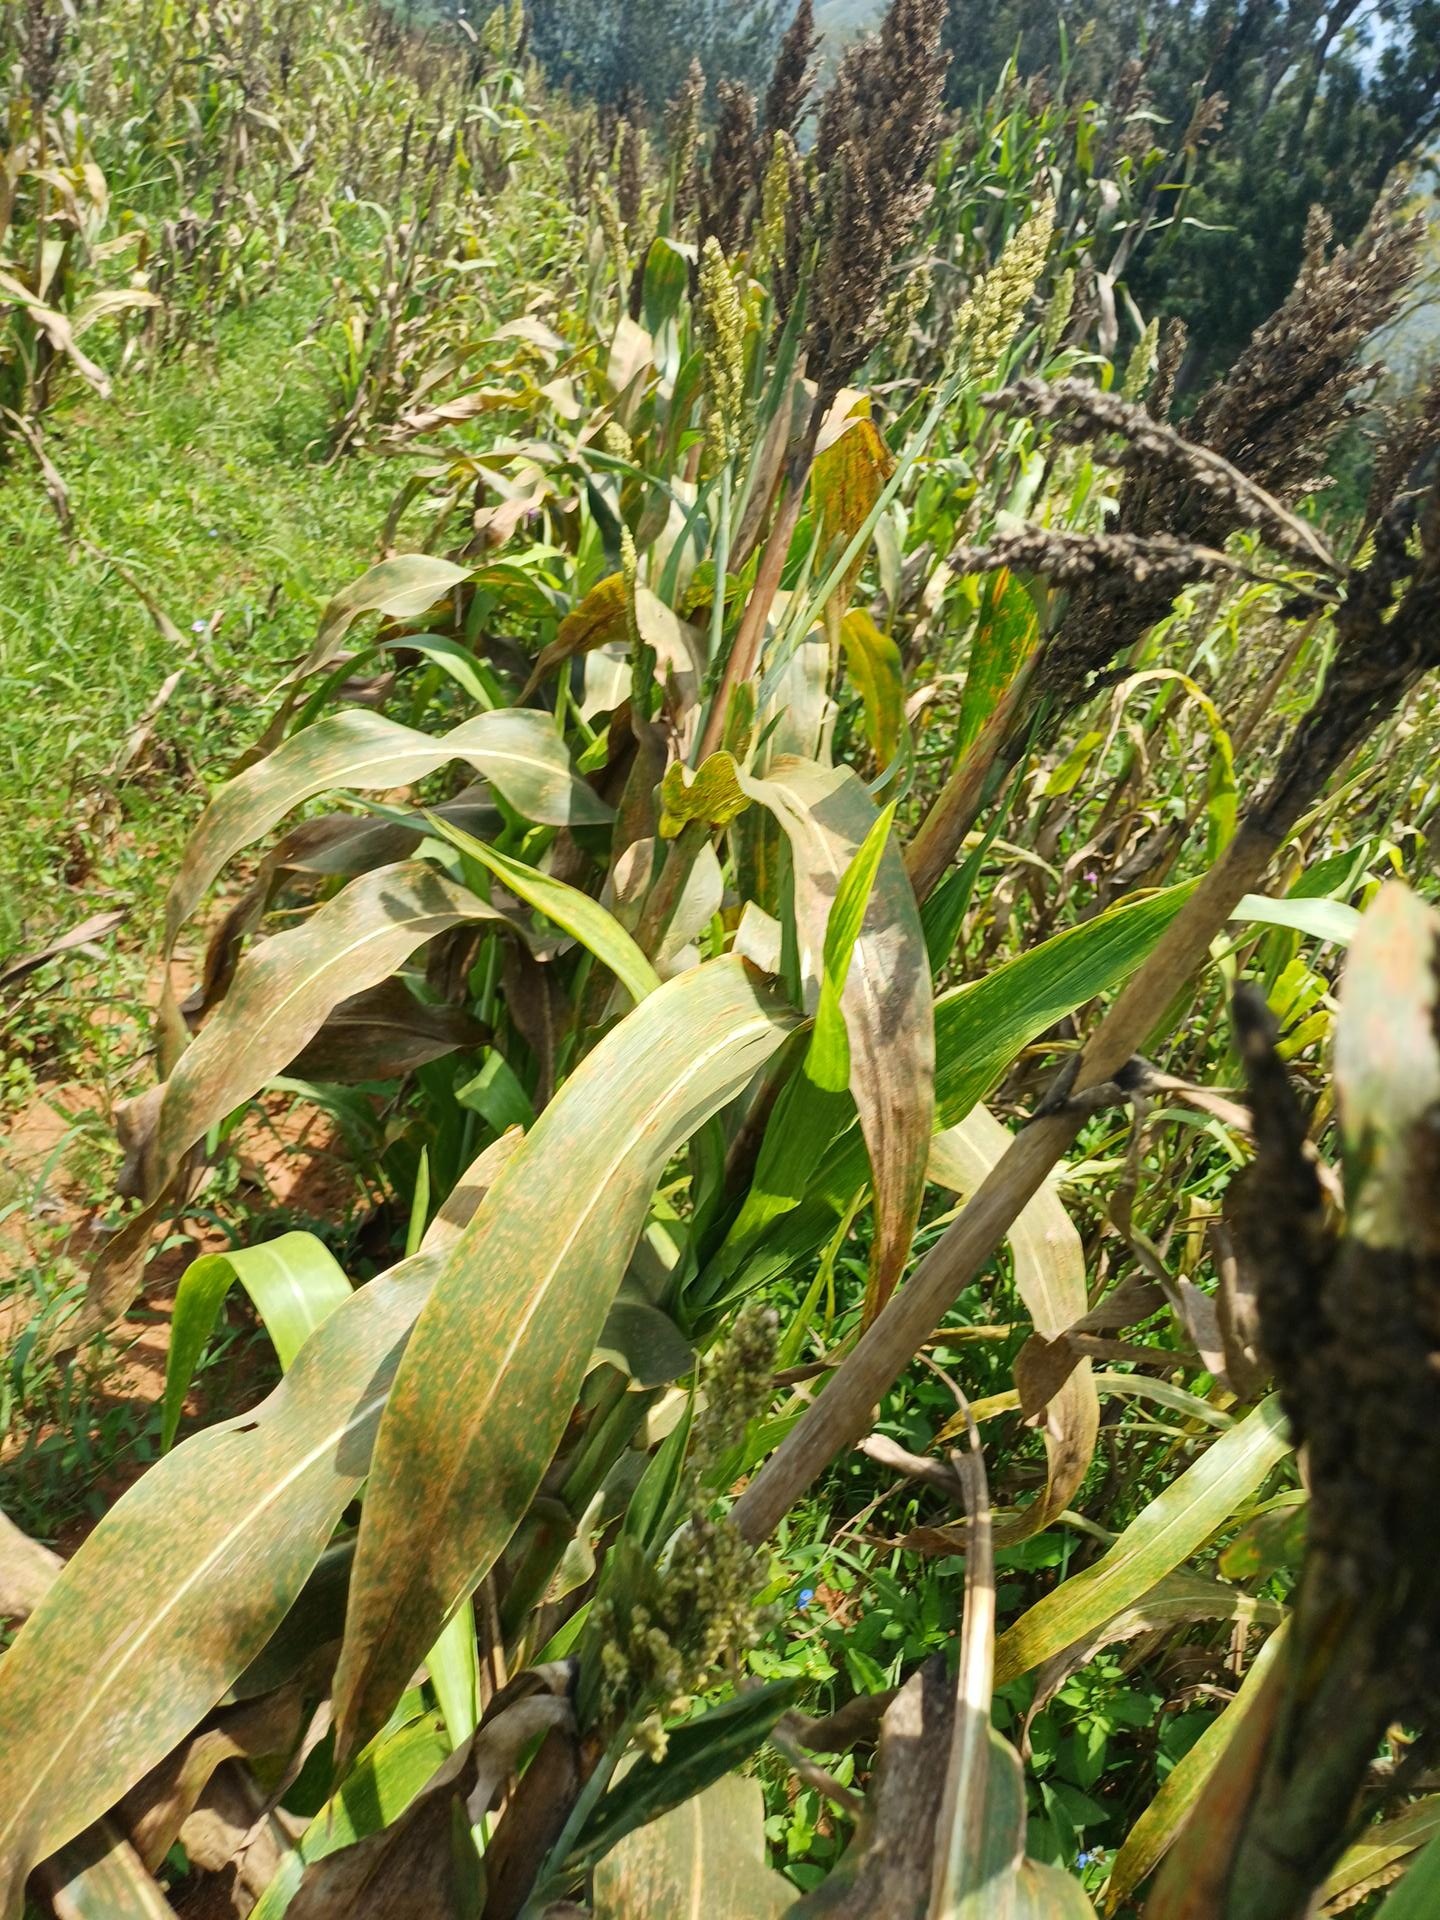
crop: sorghum
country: Kenya
